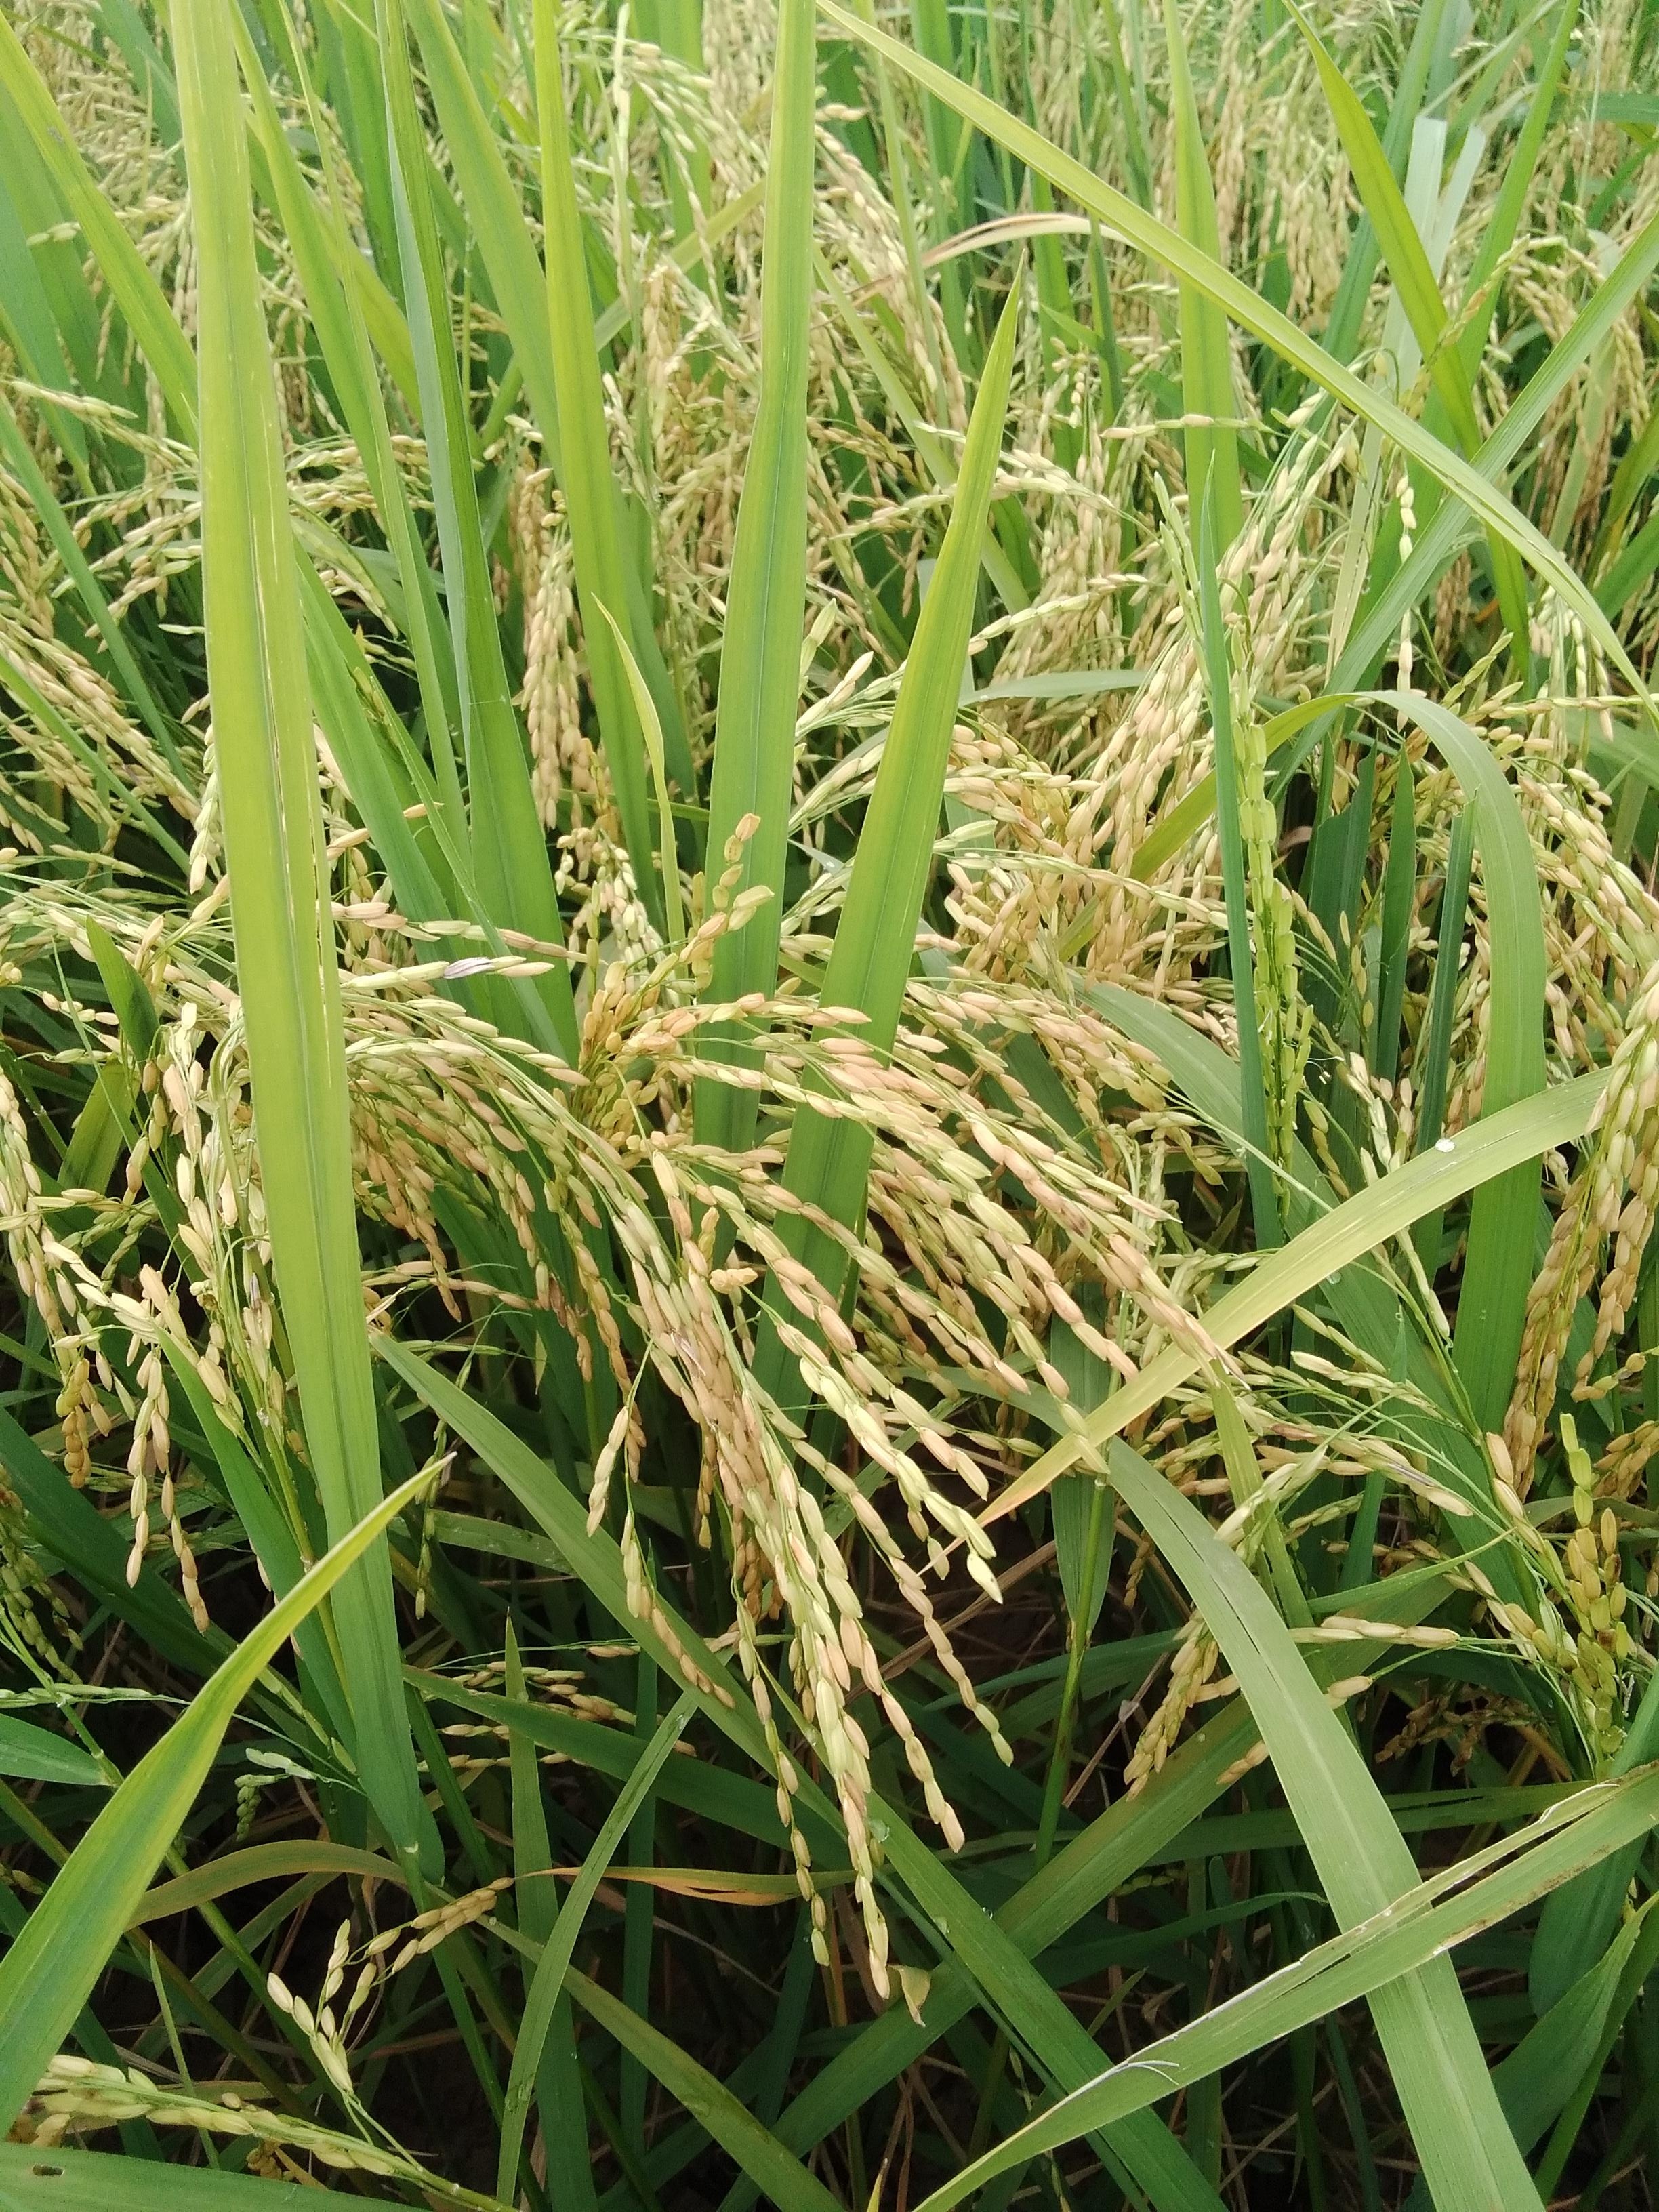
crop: rice
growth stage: ripening
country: Nigeria
